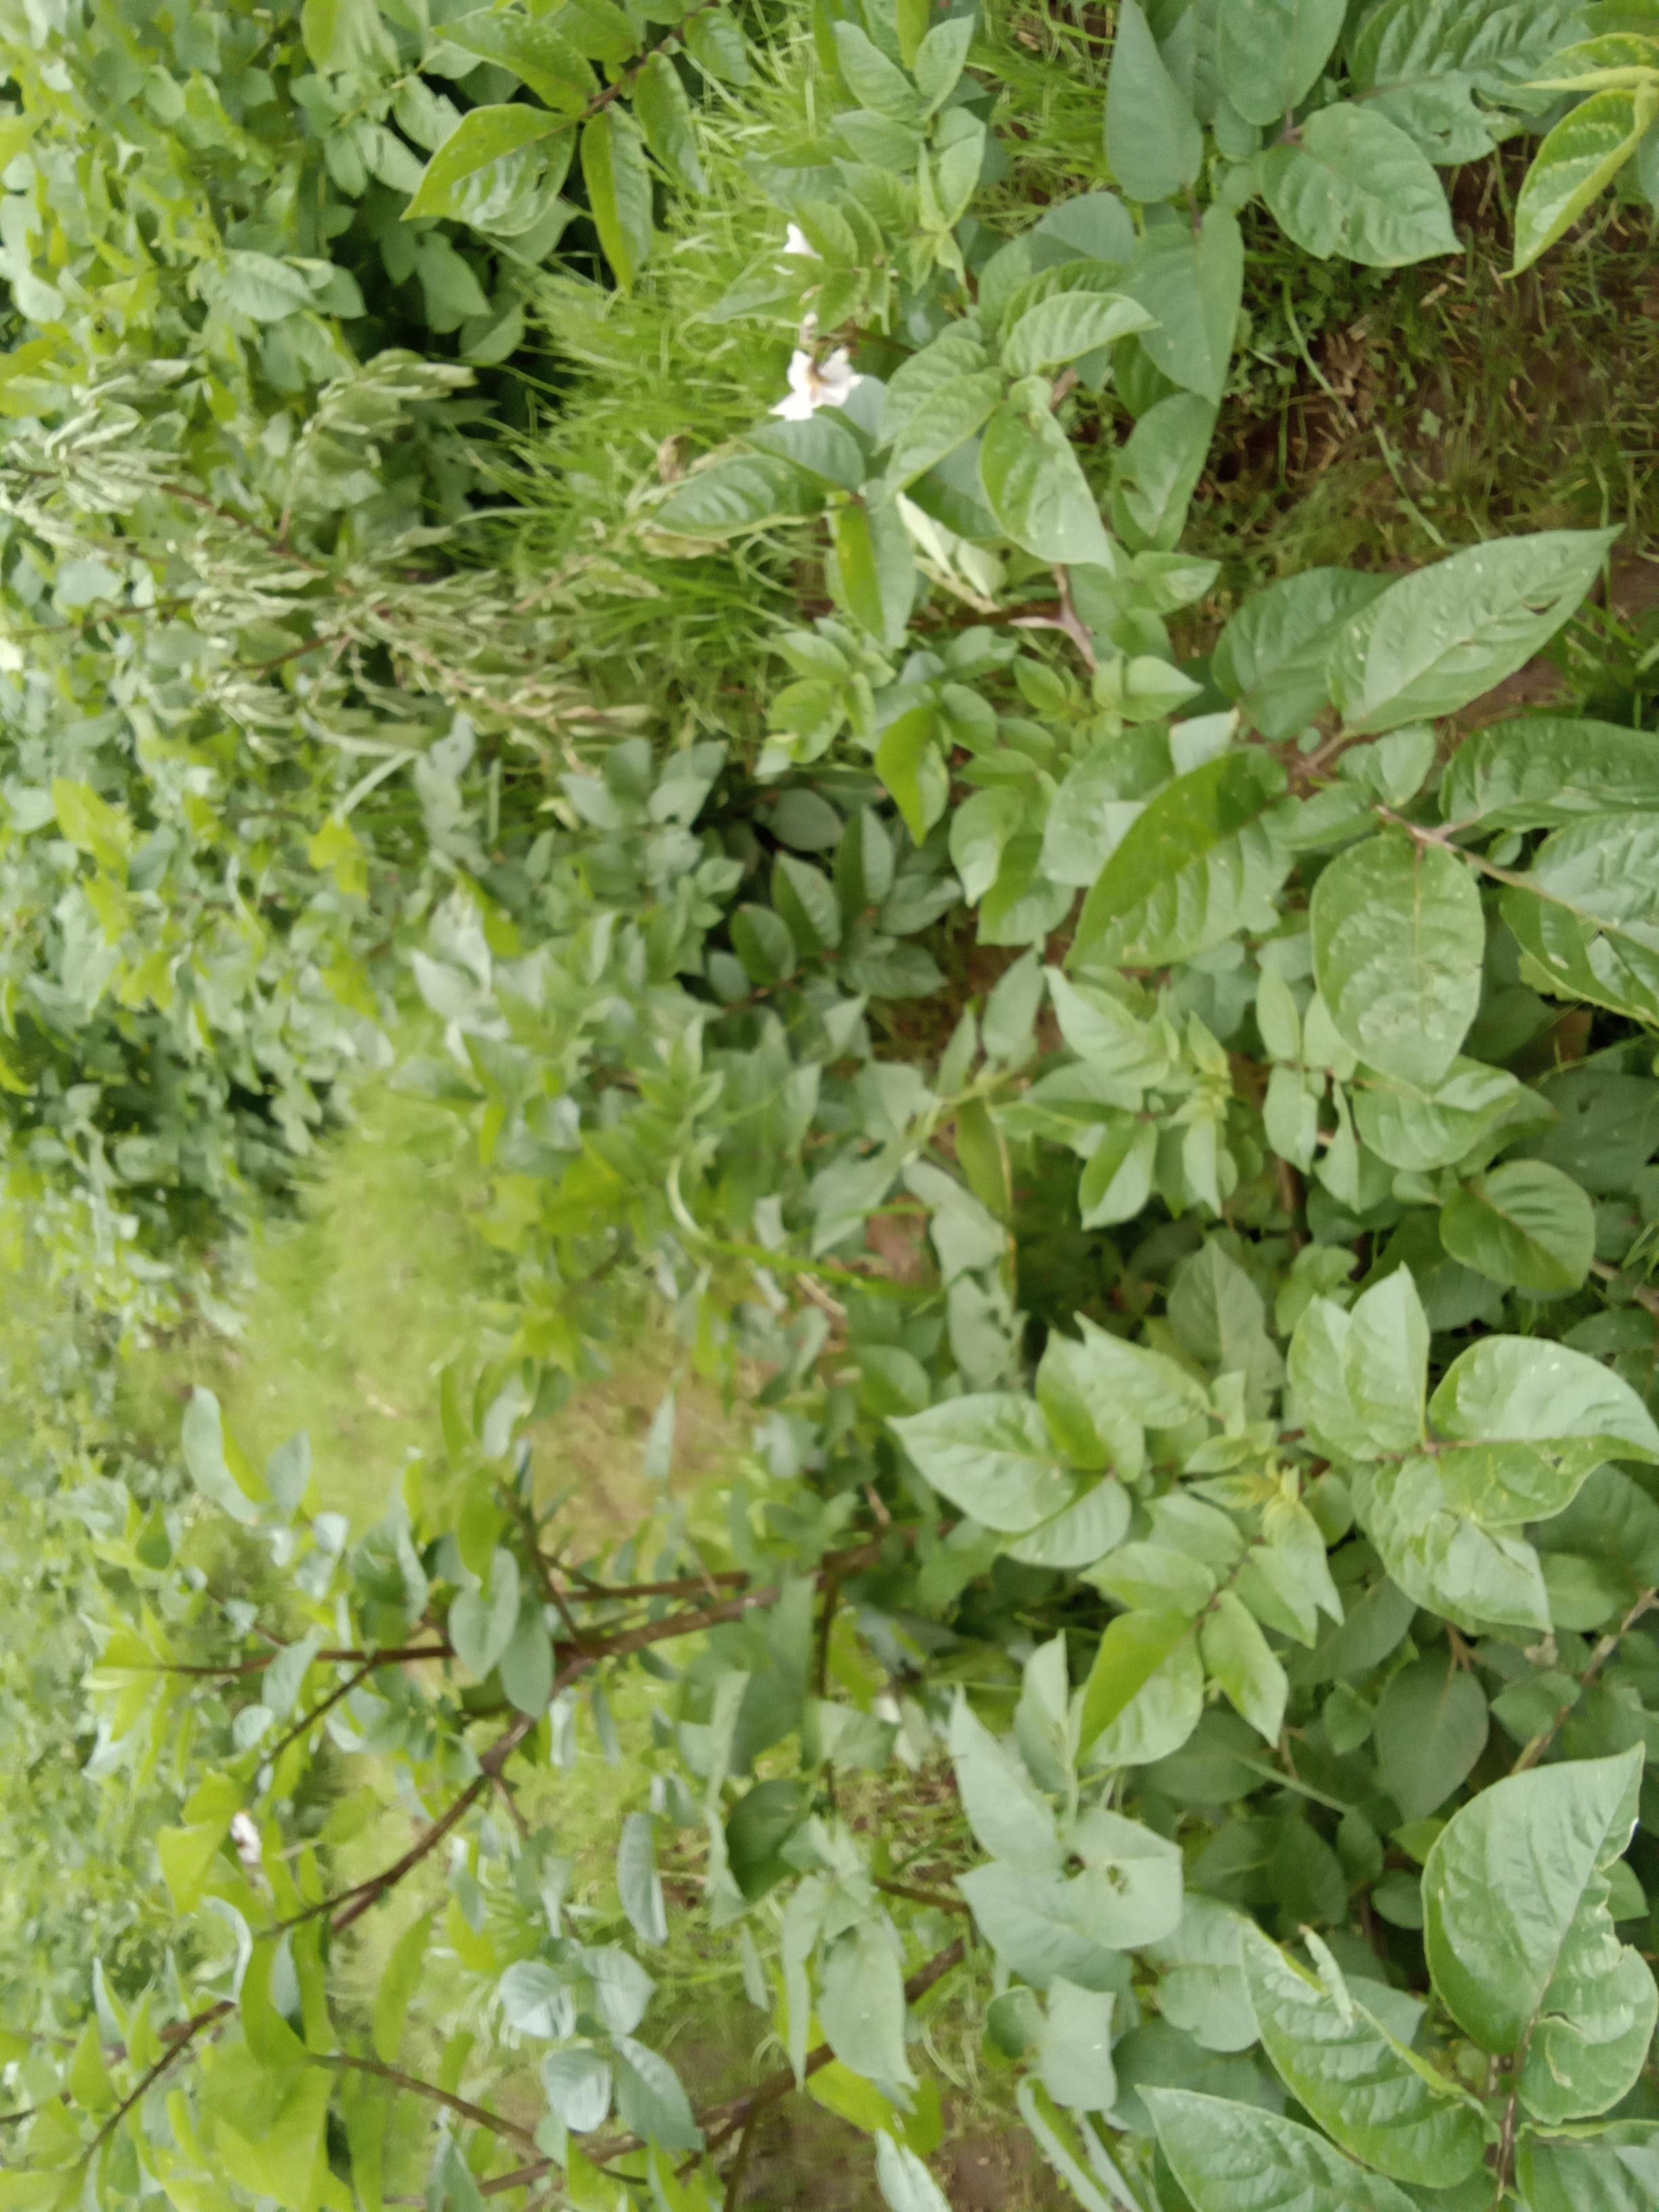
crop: potato
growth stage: vegetative
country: Kenya
